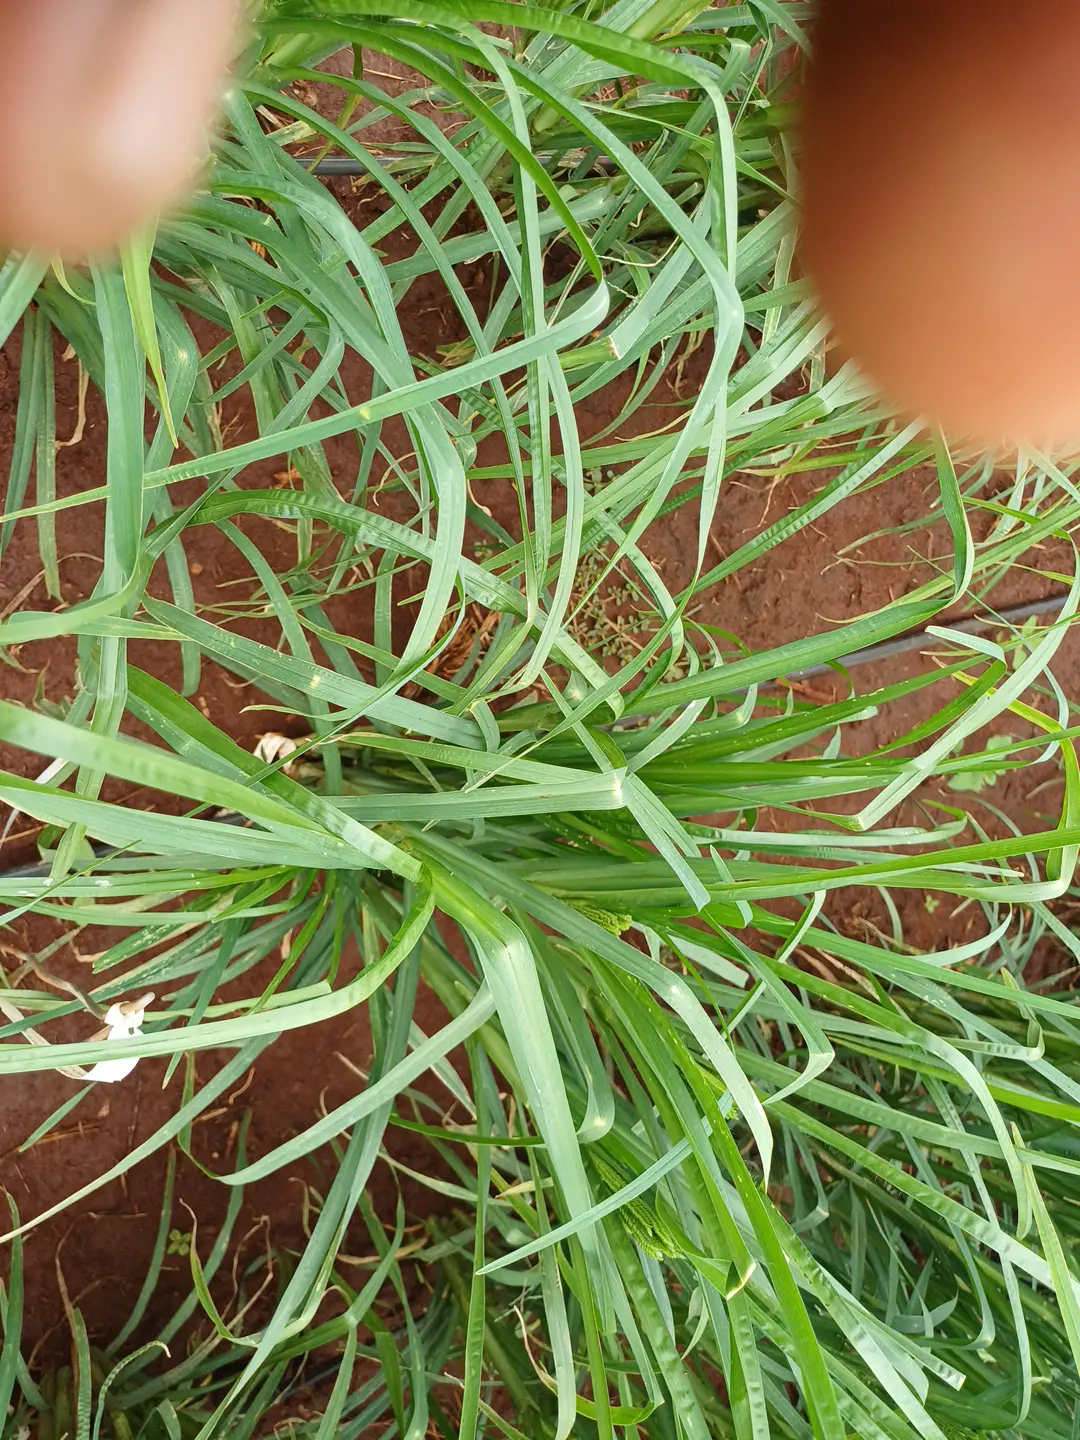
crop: finger millet
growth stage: heading tuber
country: Kenya
